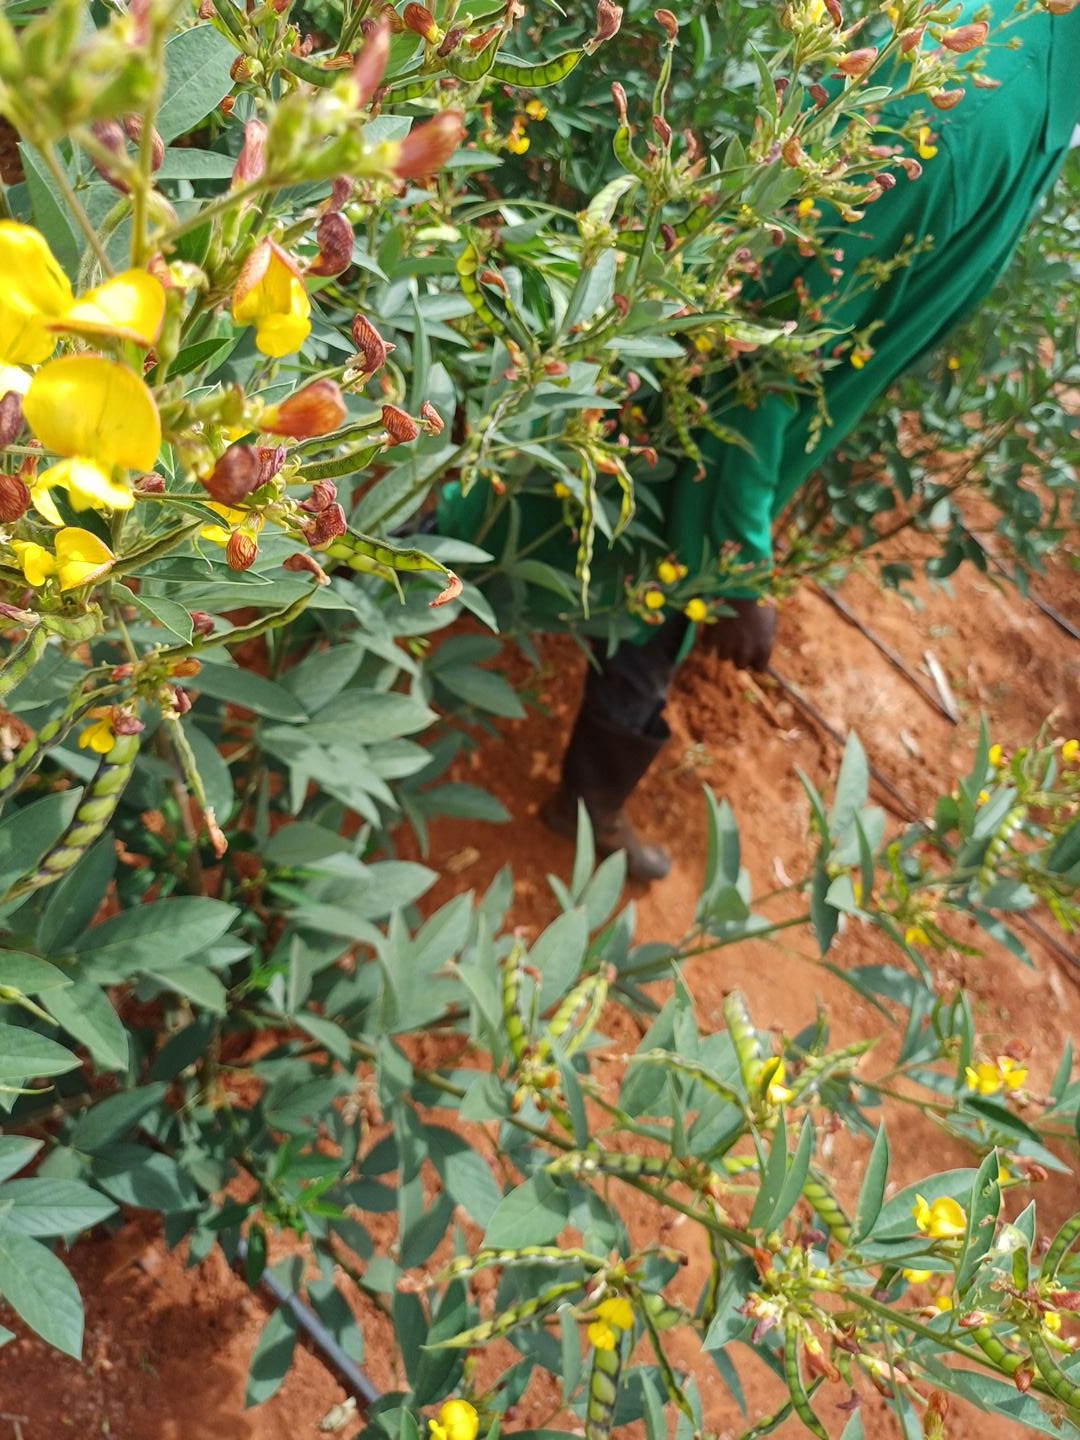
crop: pigeonpea
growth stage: development pod
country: Kenya
